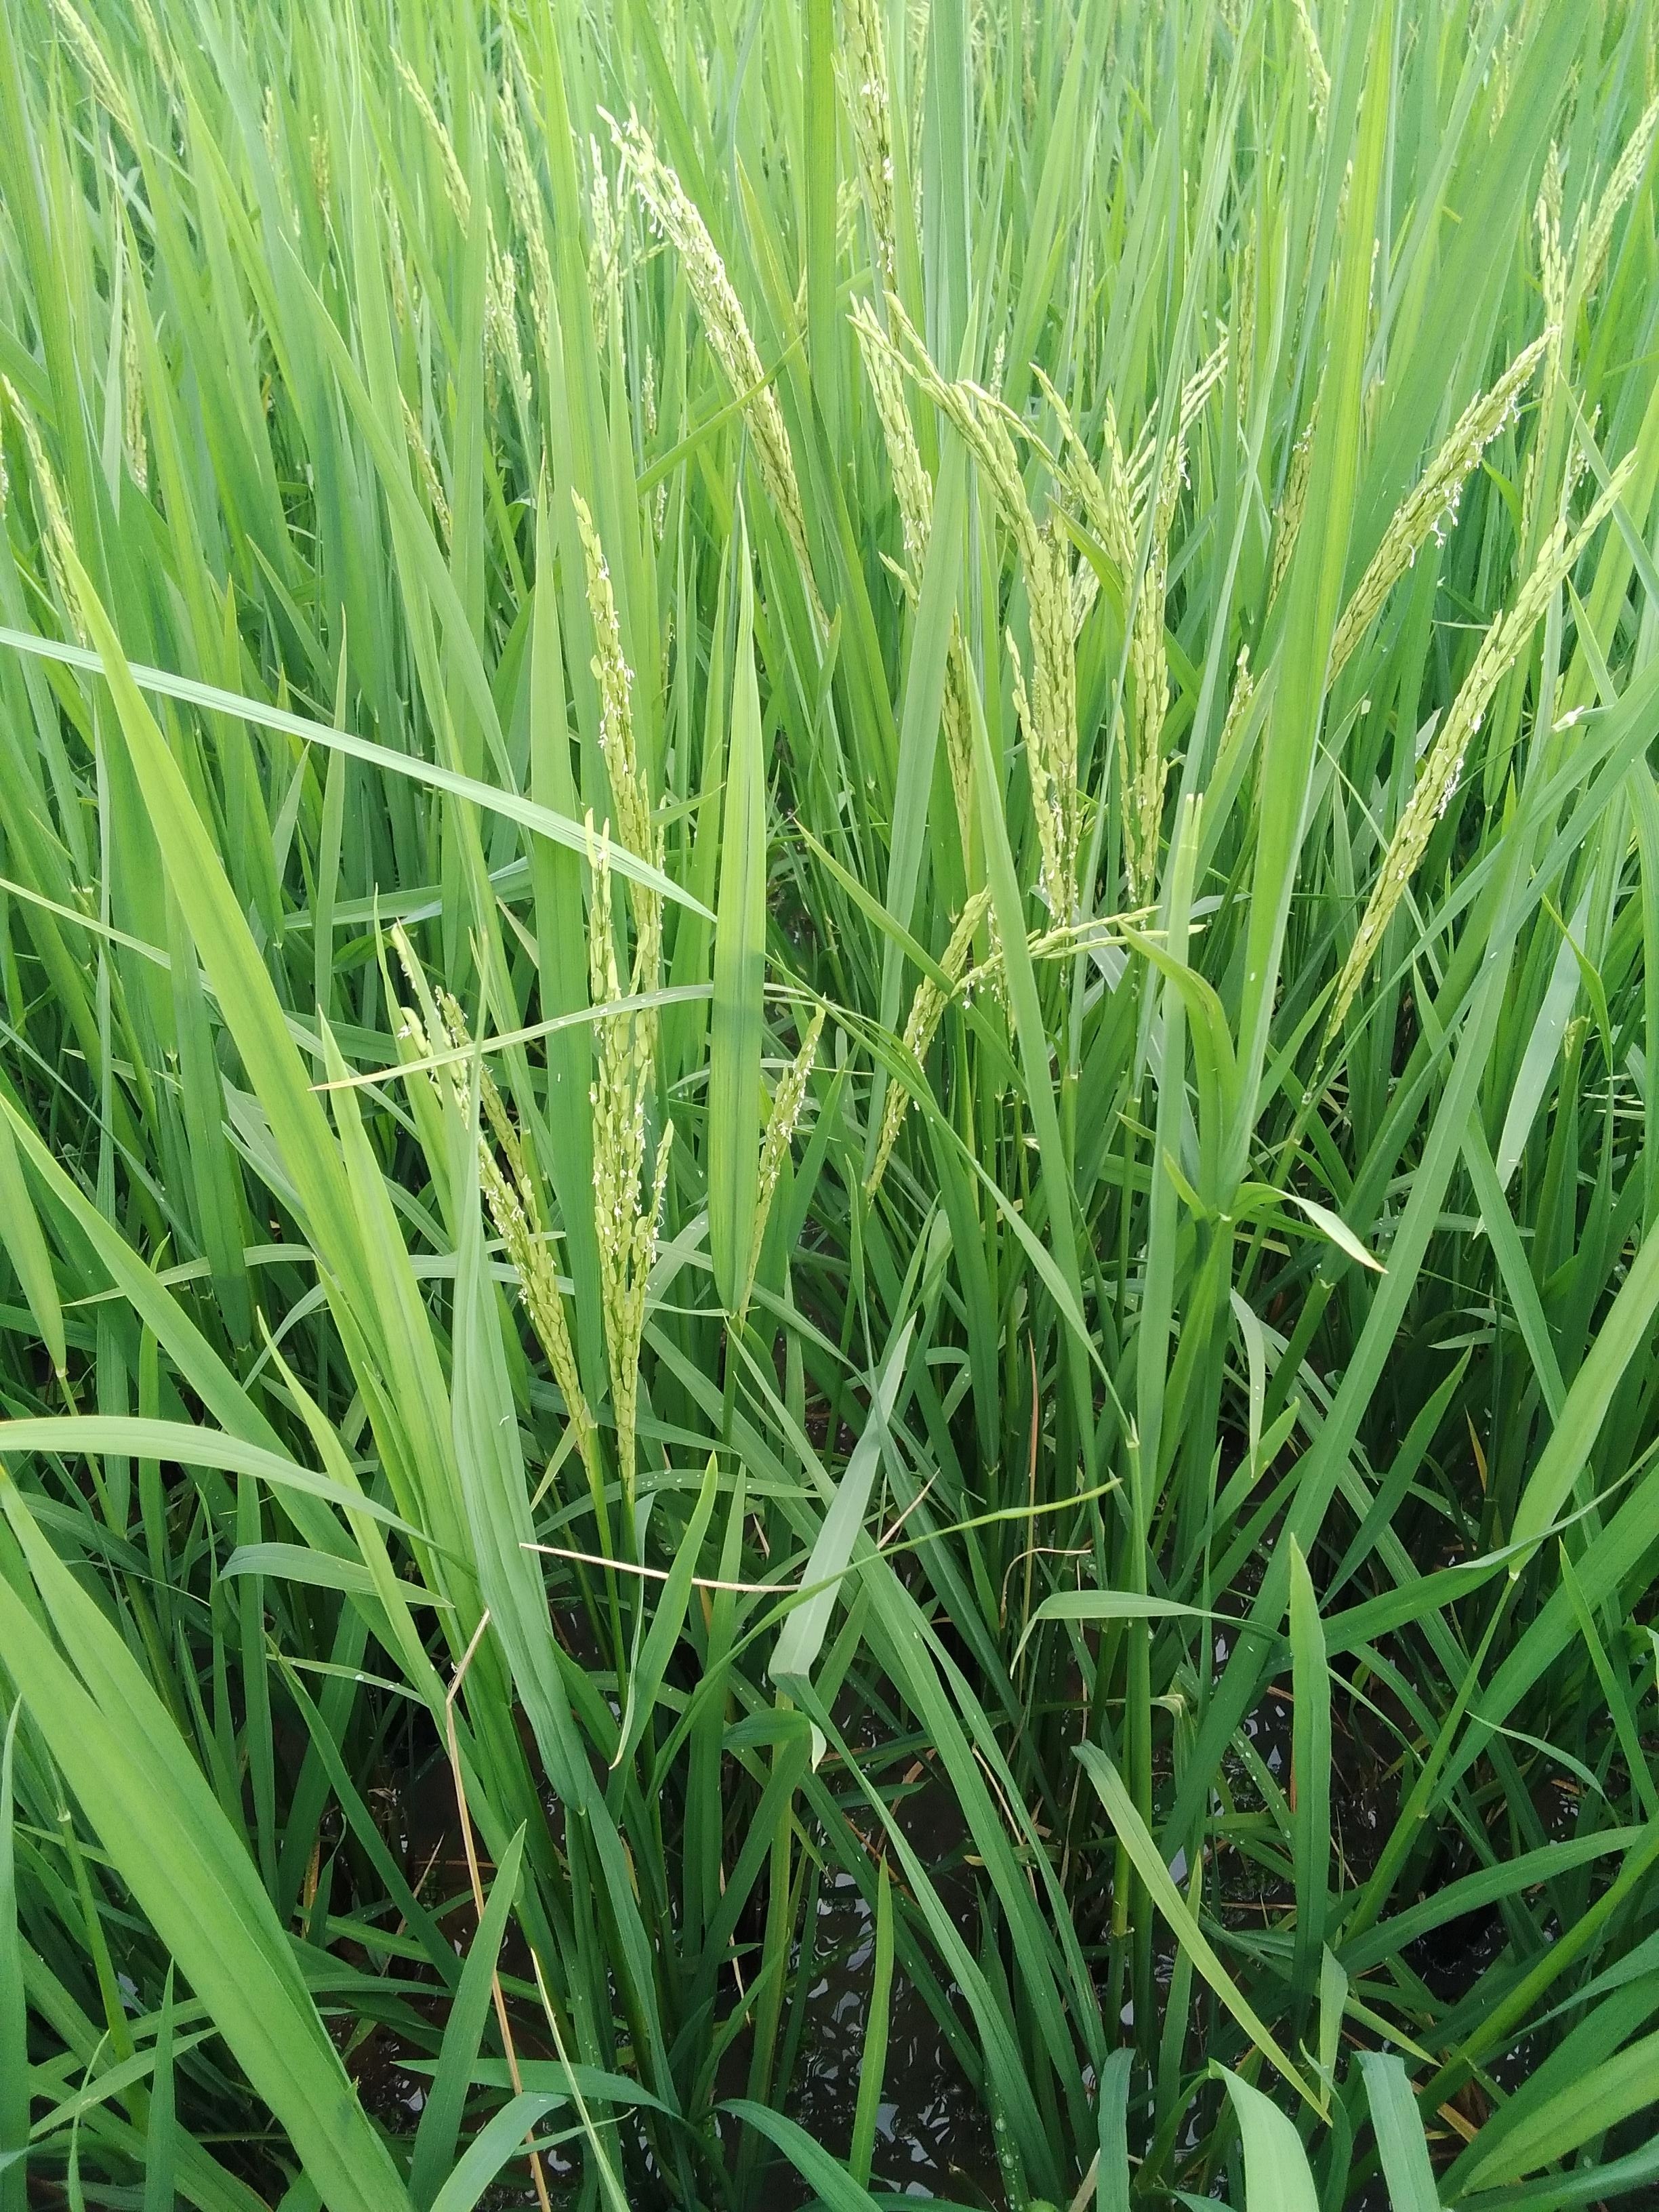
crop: rice
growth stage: flowering
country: Nigeria
